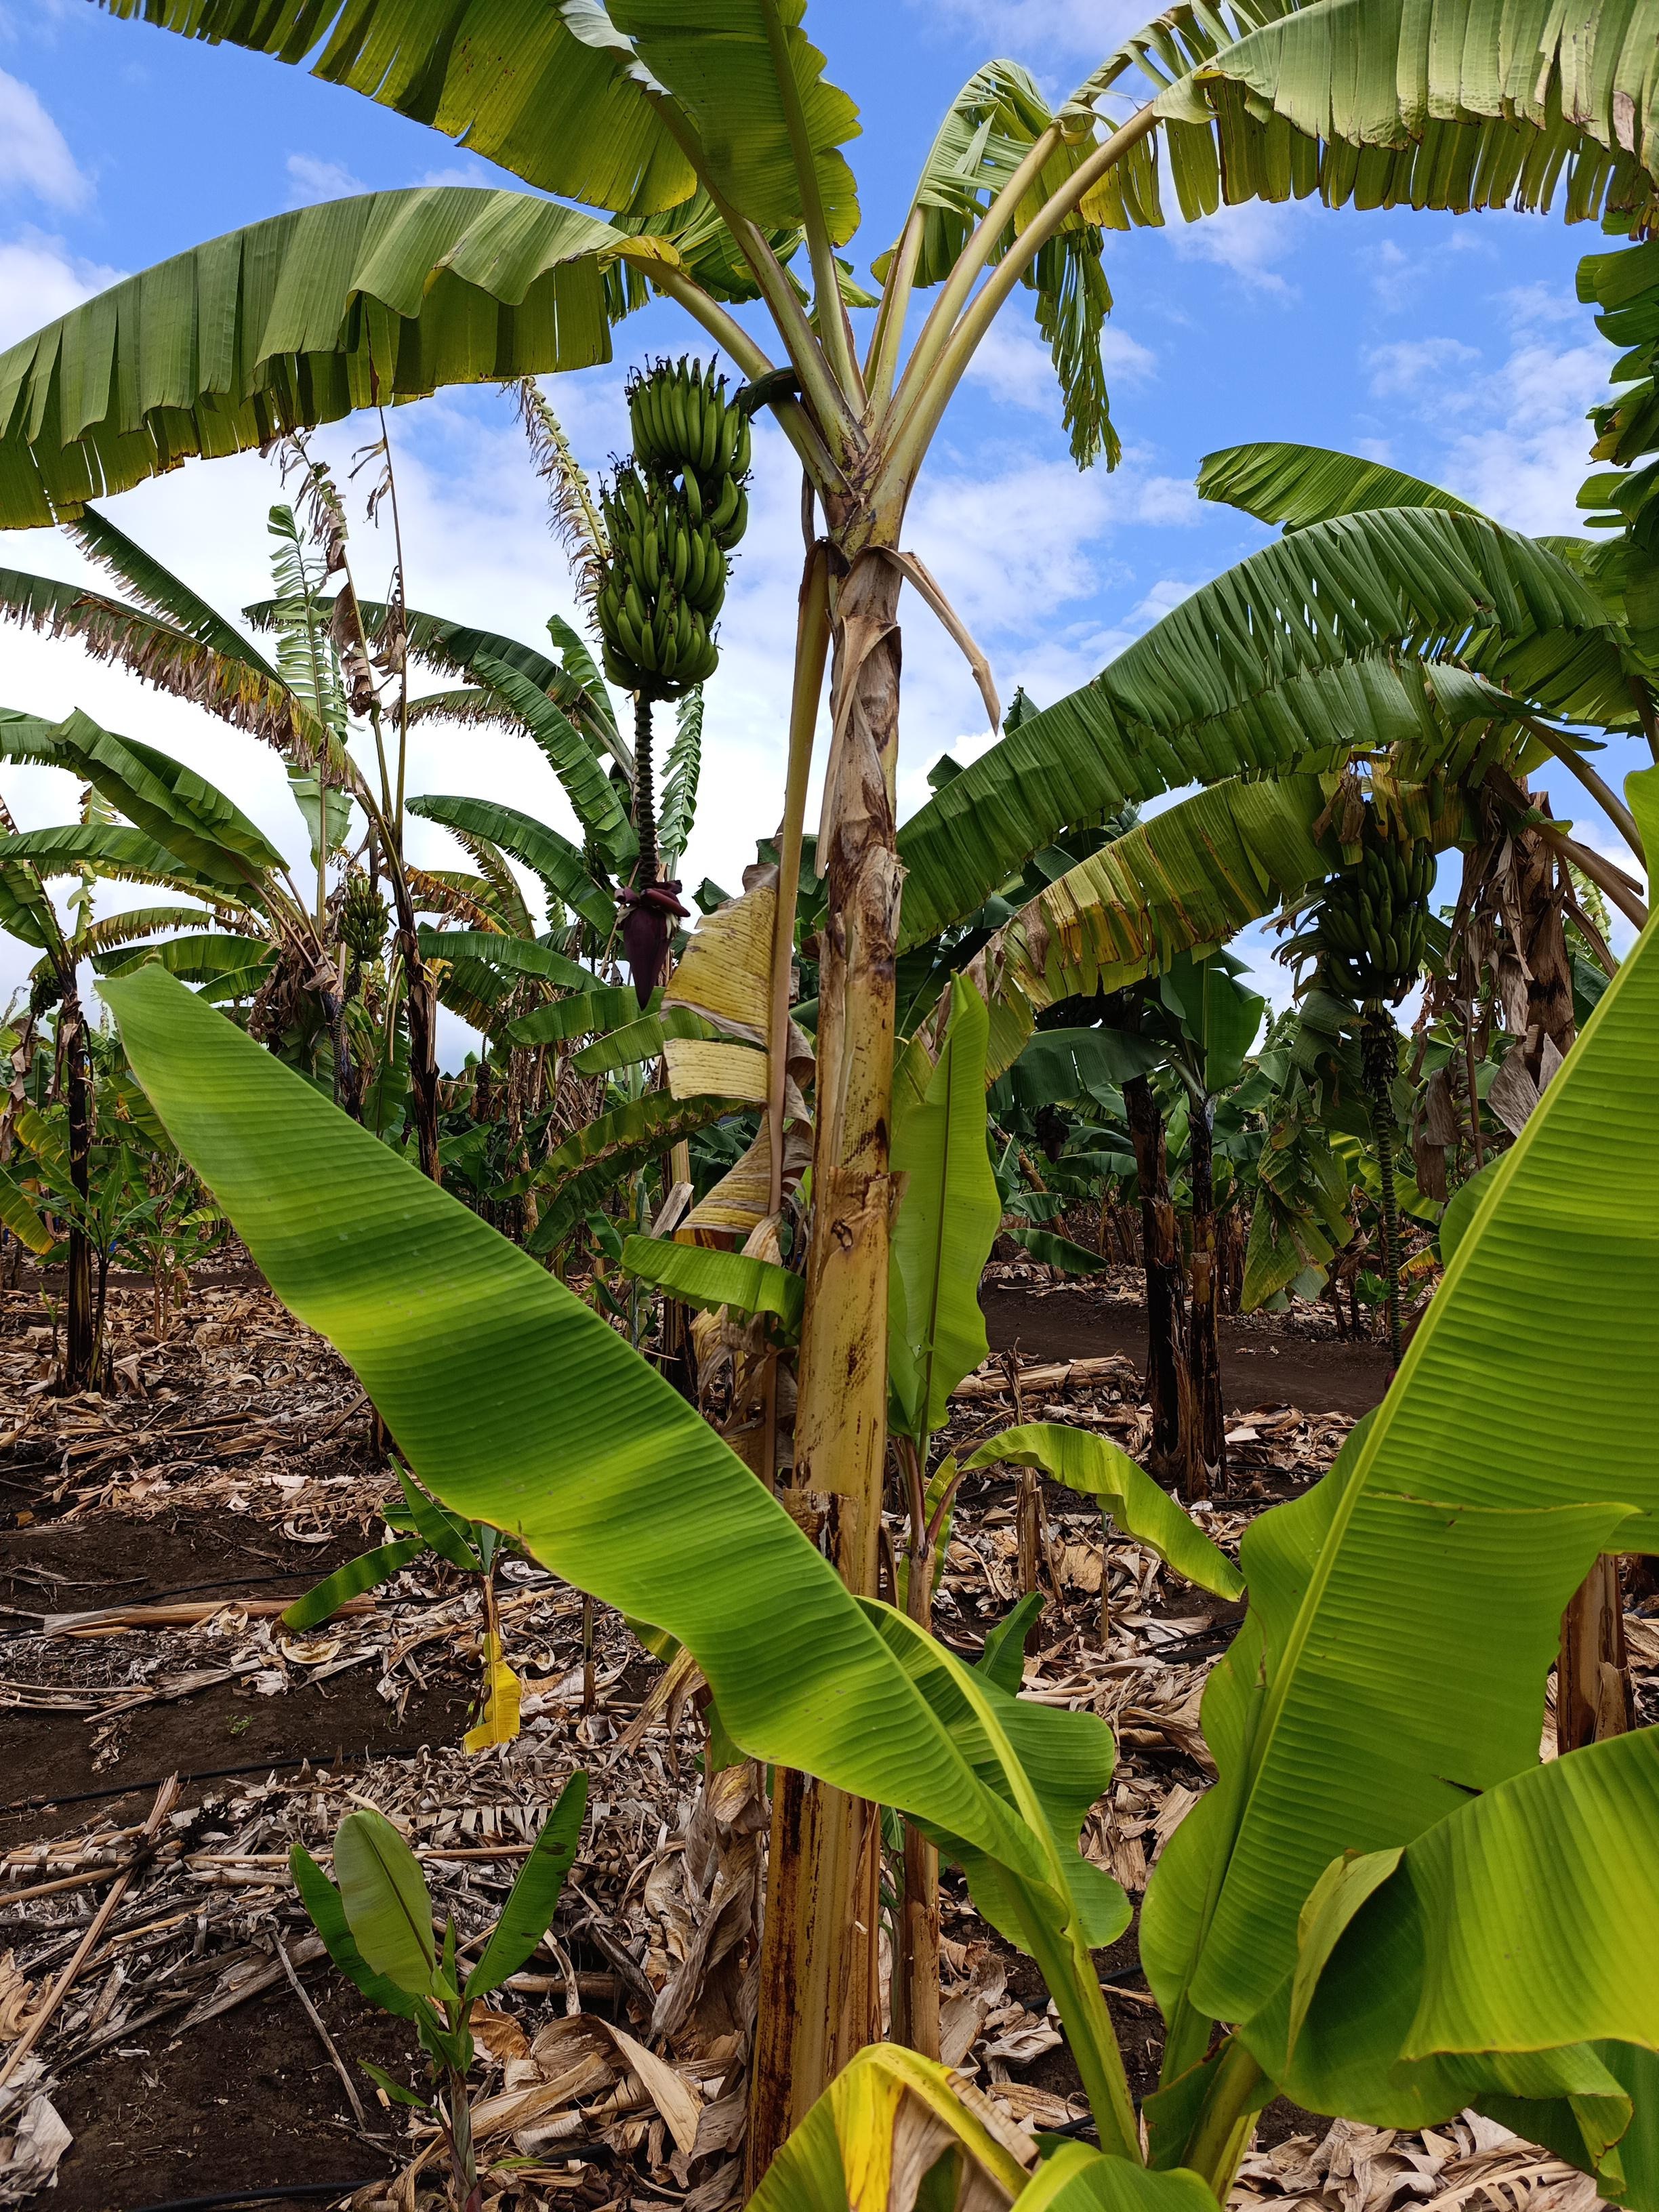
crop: banana
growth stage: development fruit
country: Tanzania
